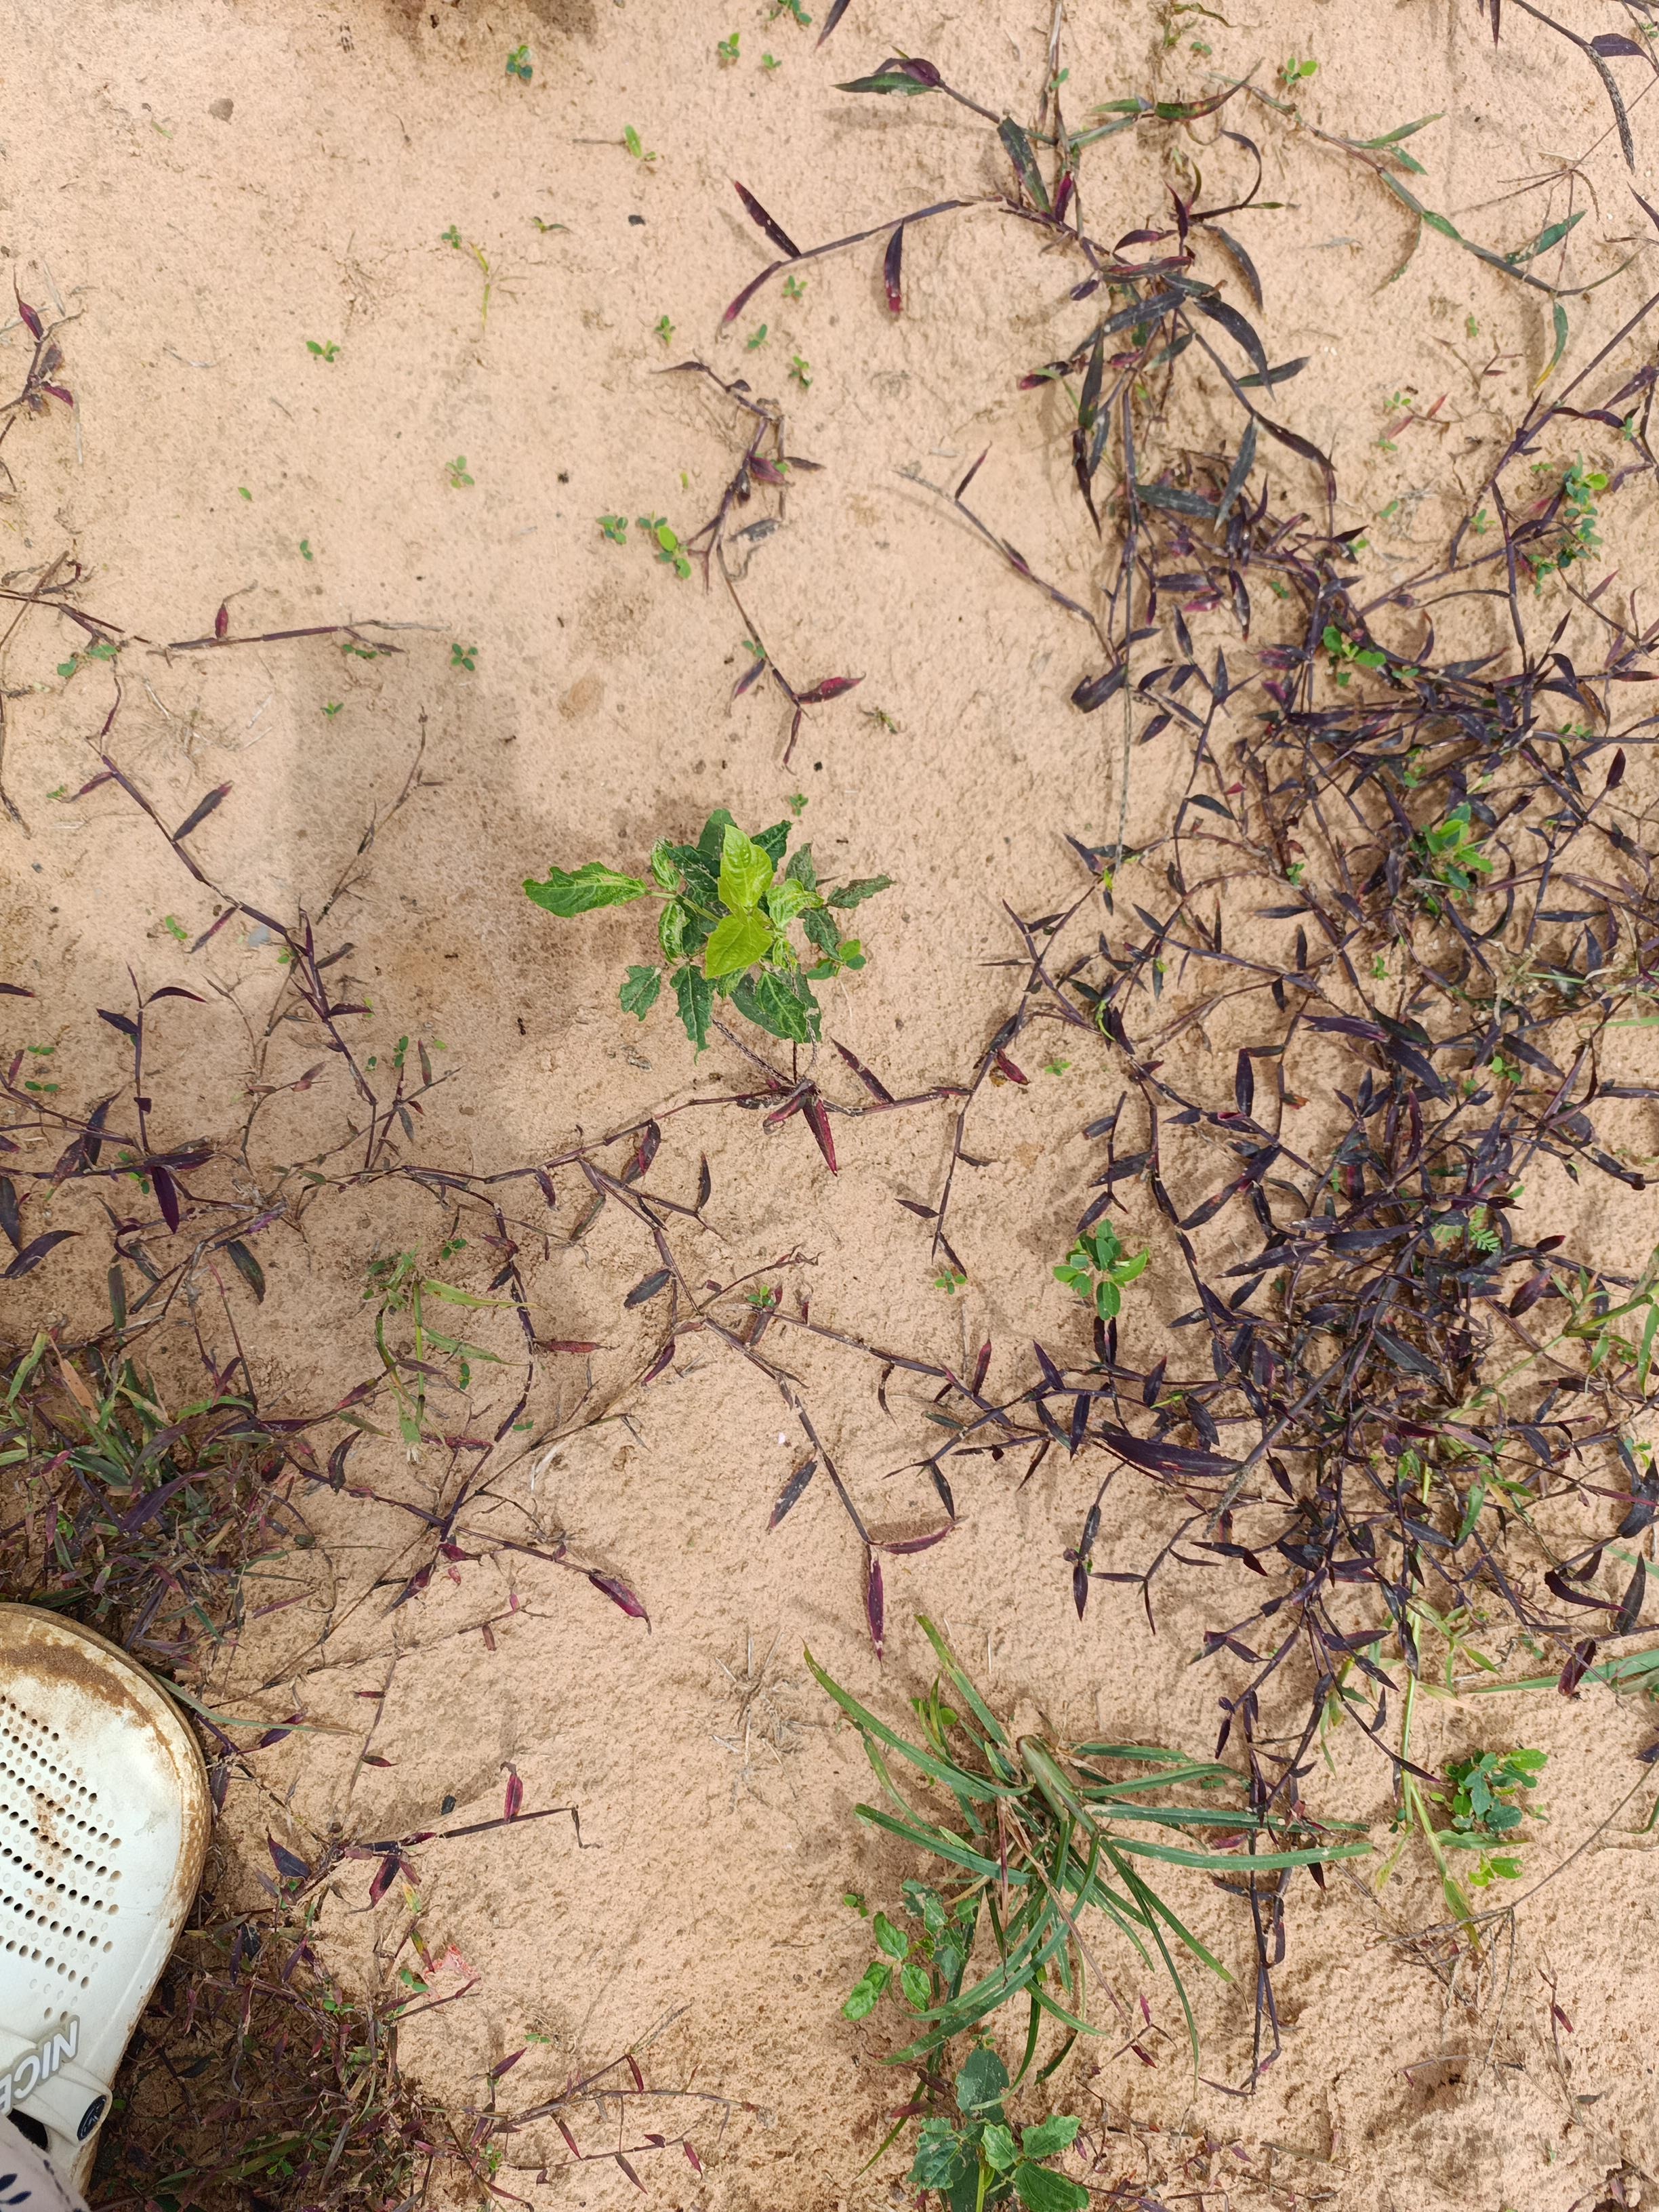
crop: cowpea
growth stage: emergence
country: Nigeria
